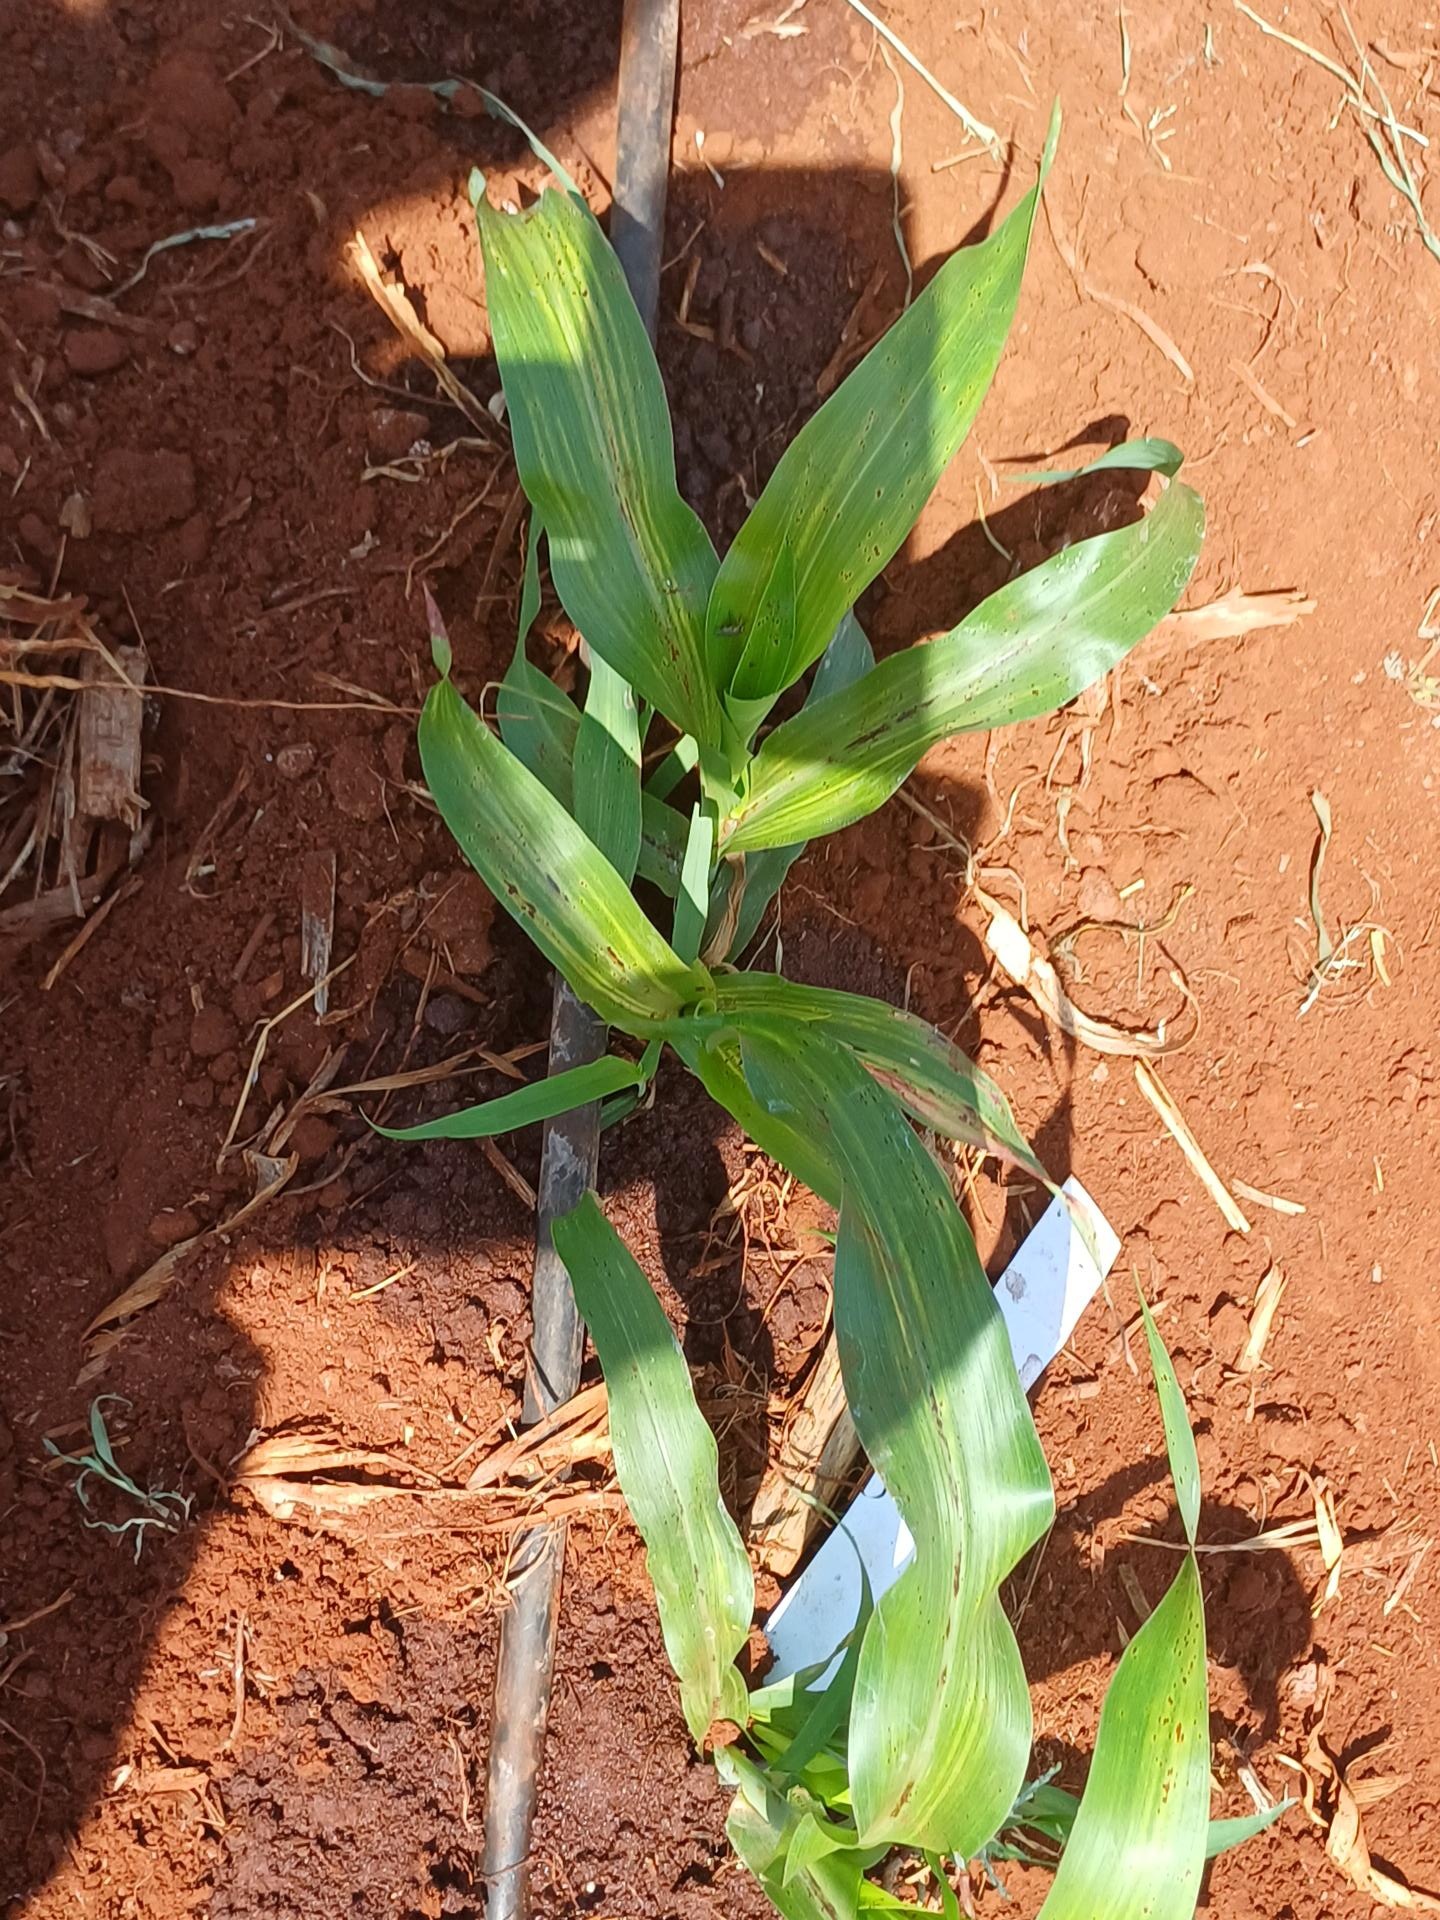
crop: sorghum
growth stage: vegetative
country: Kenya
